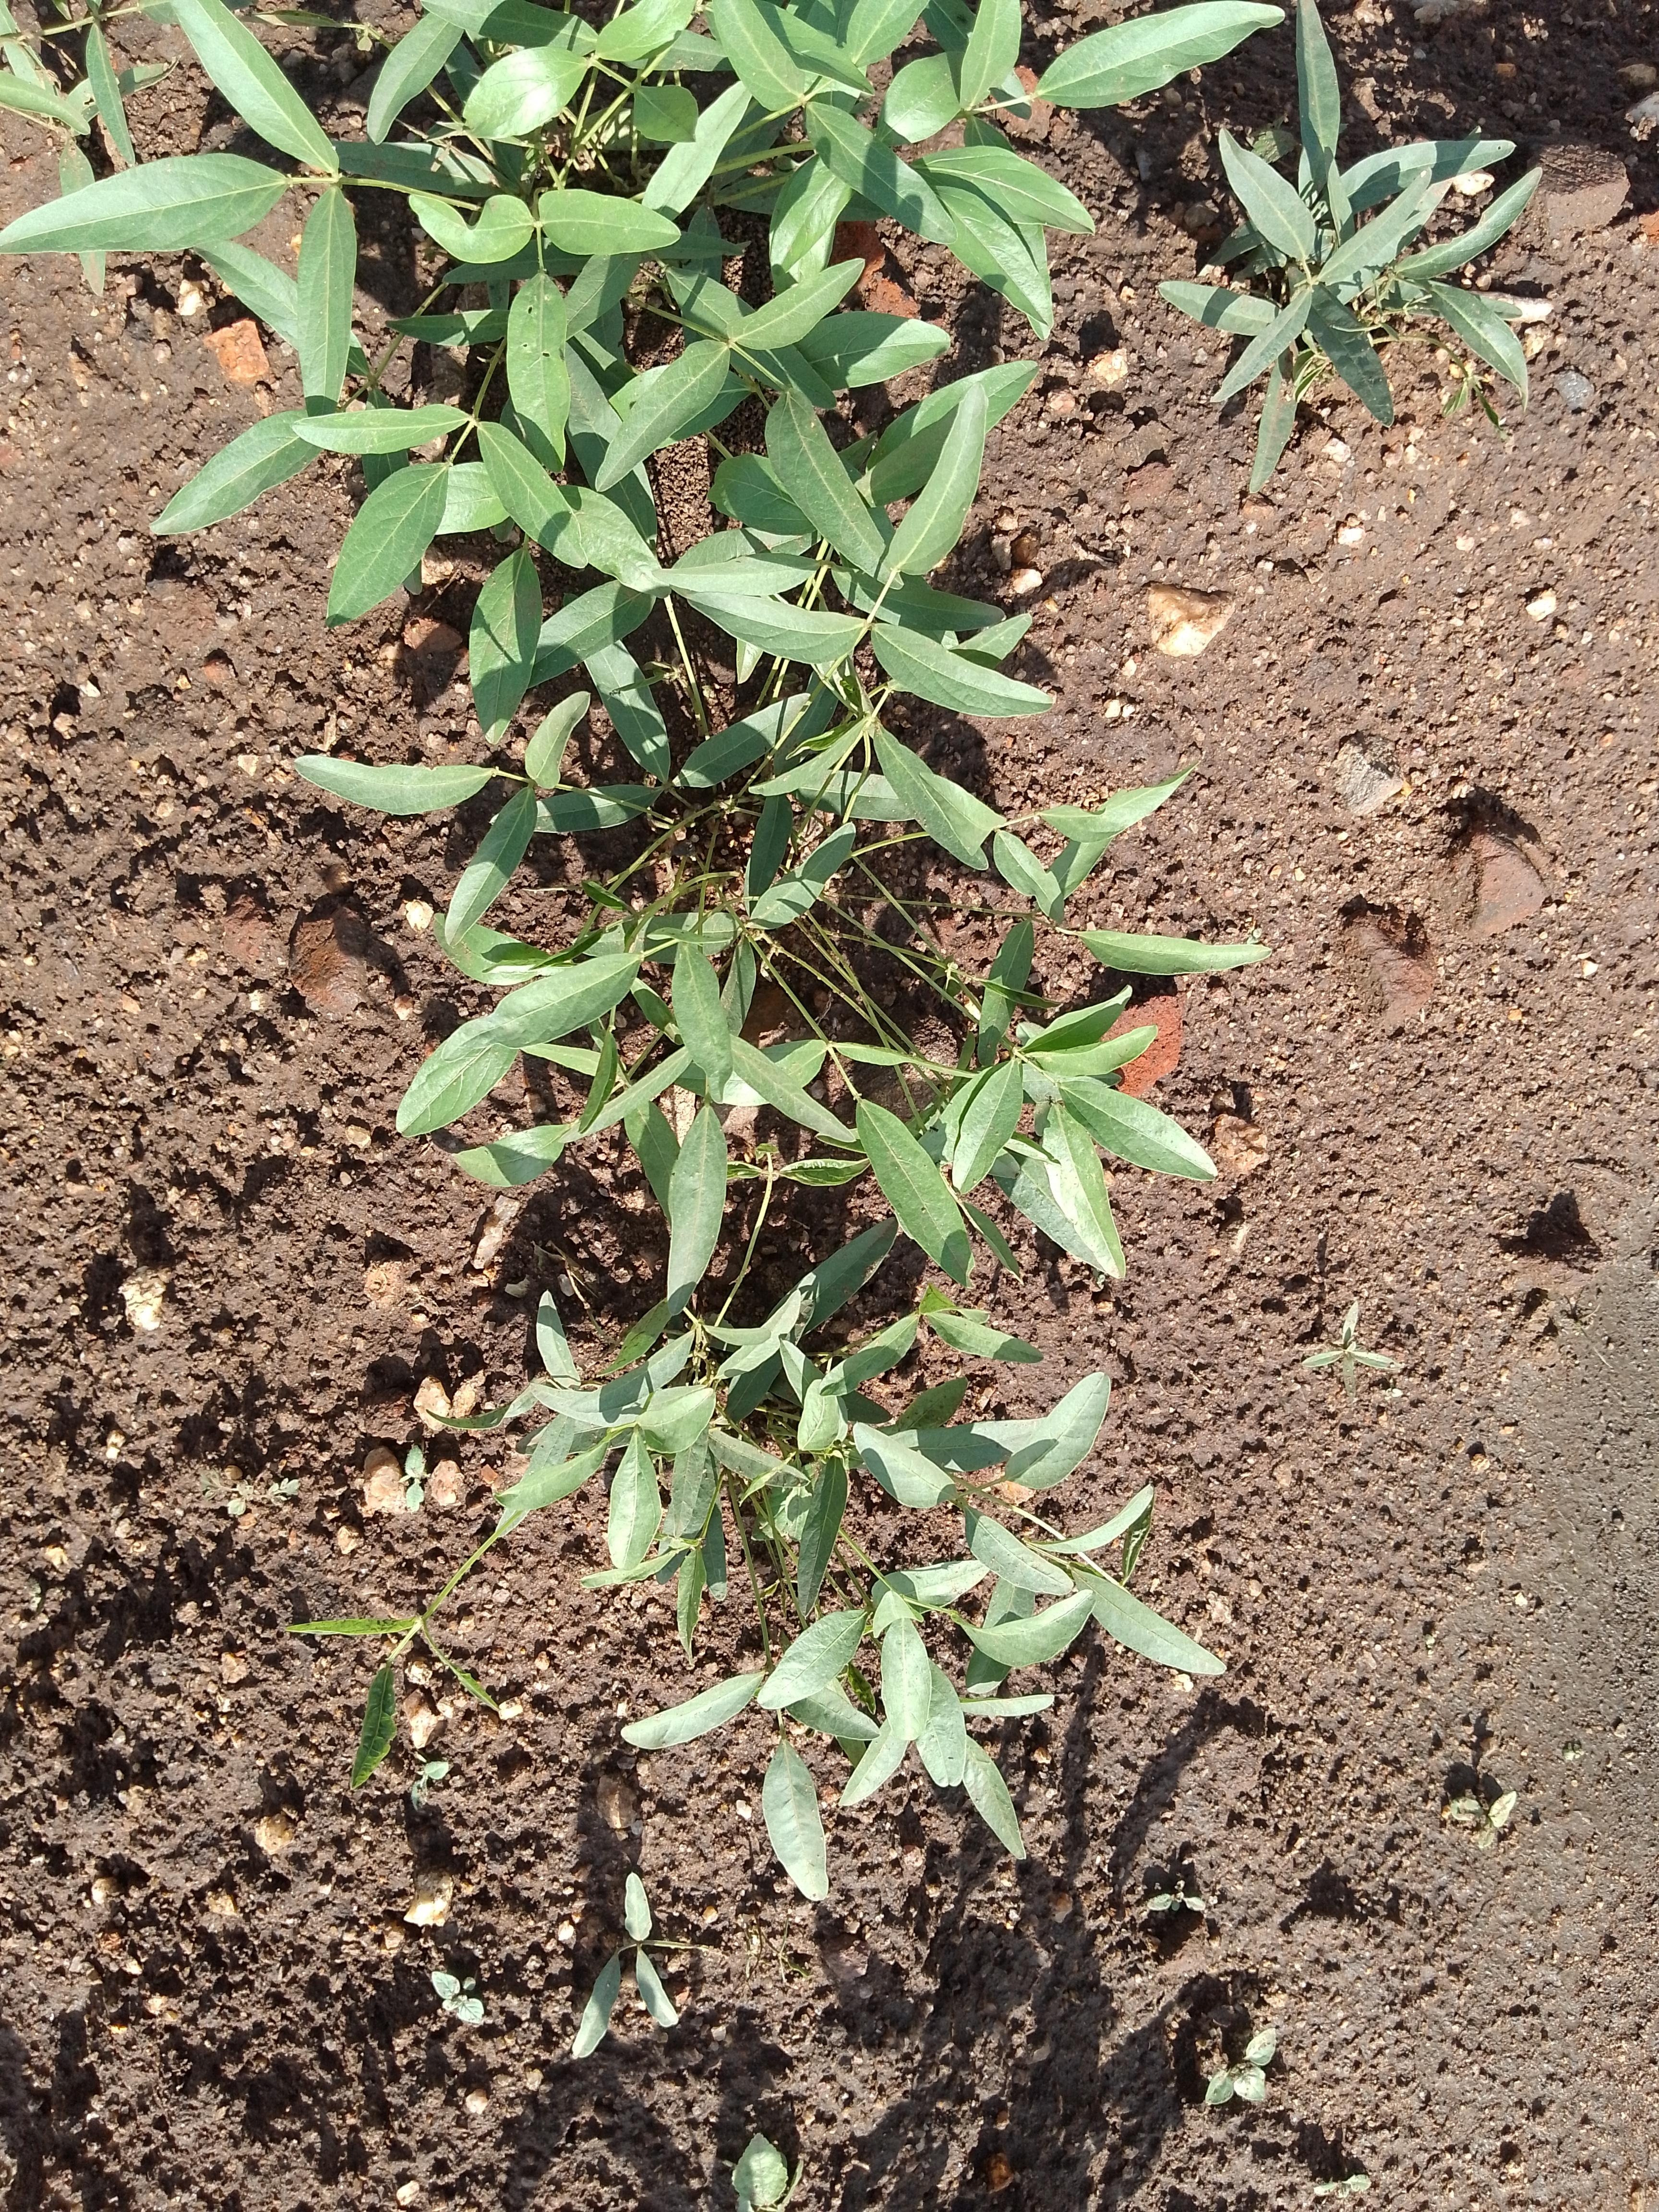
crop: common bean
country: Malawi
